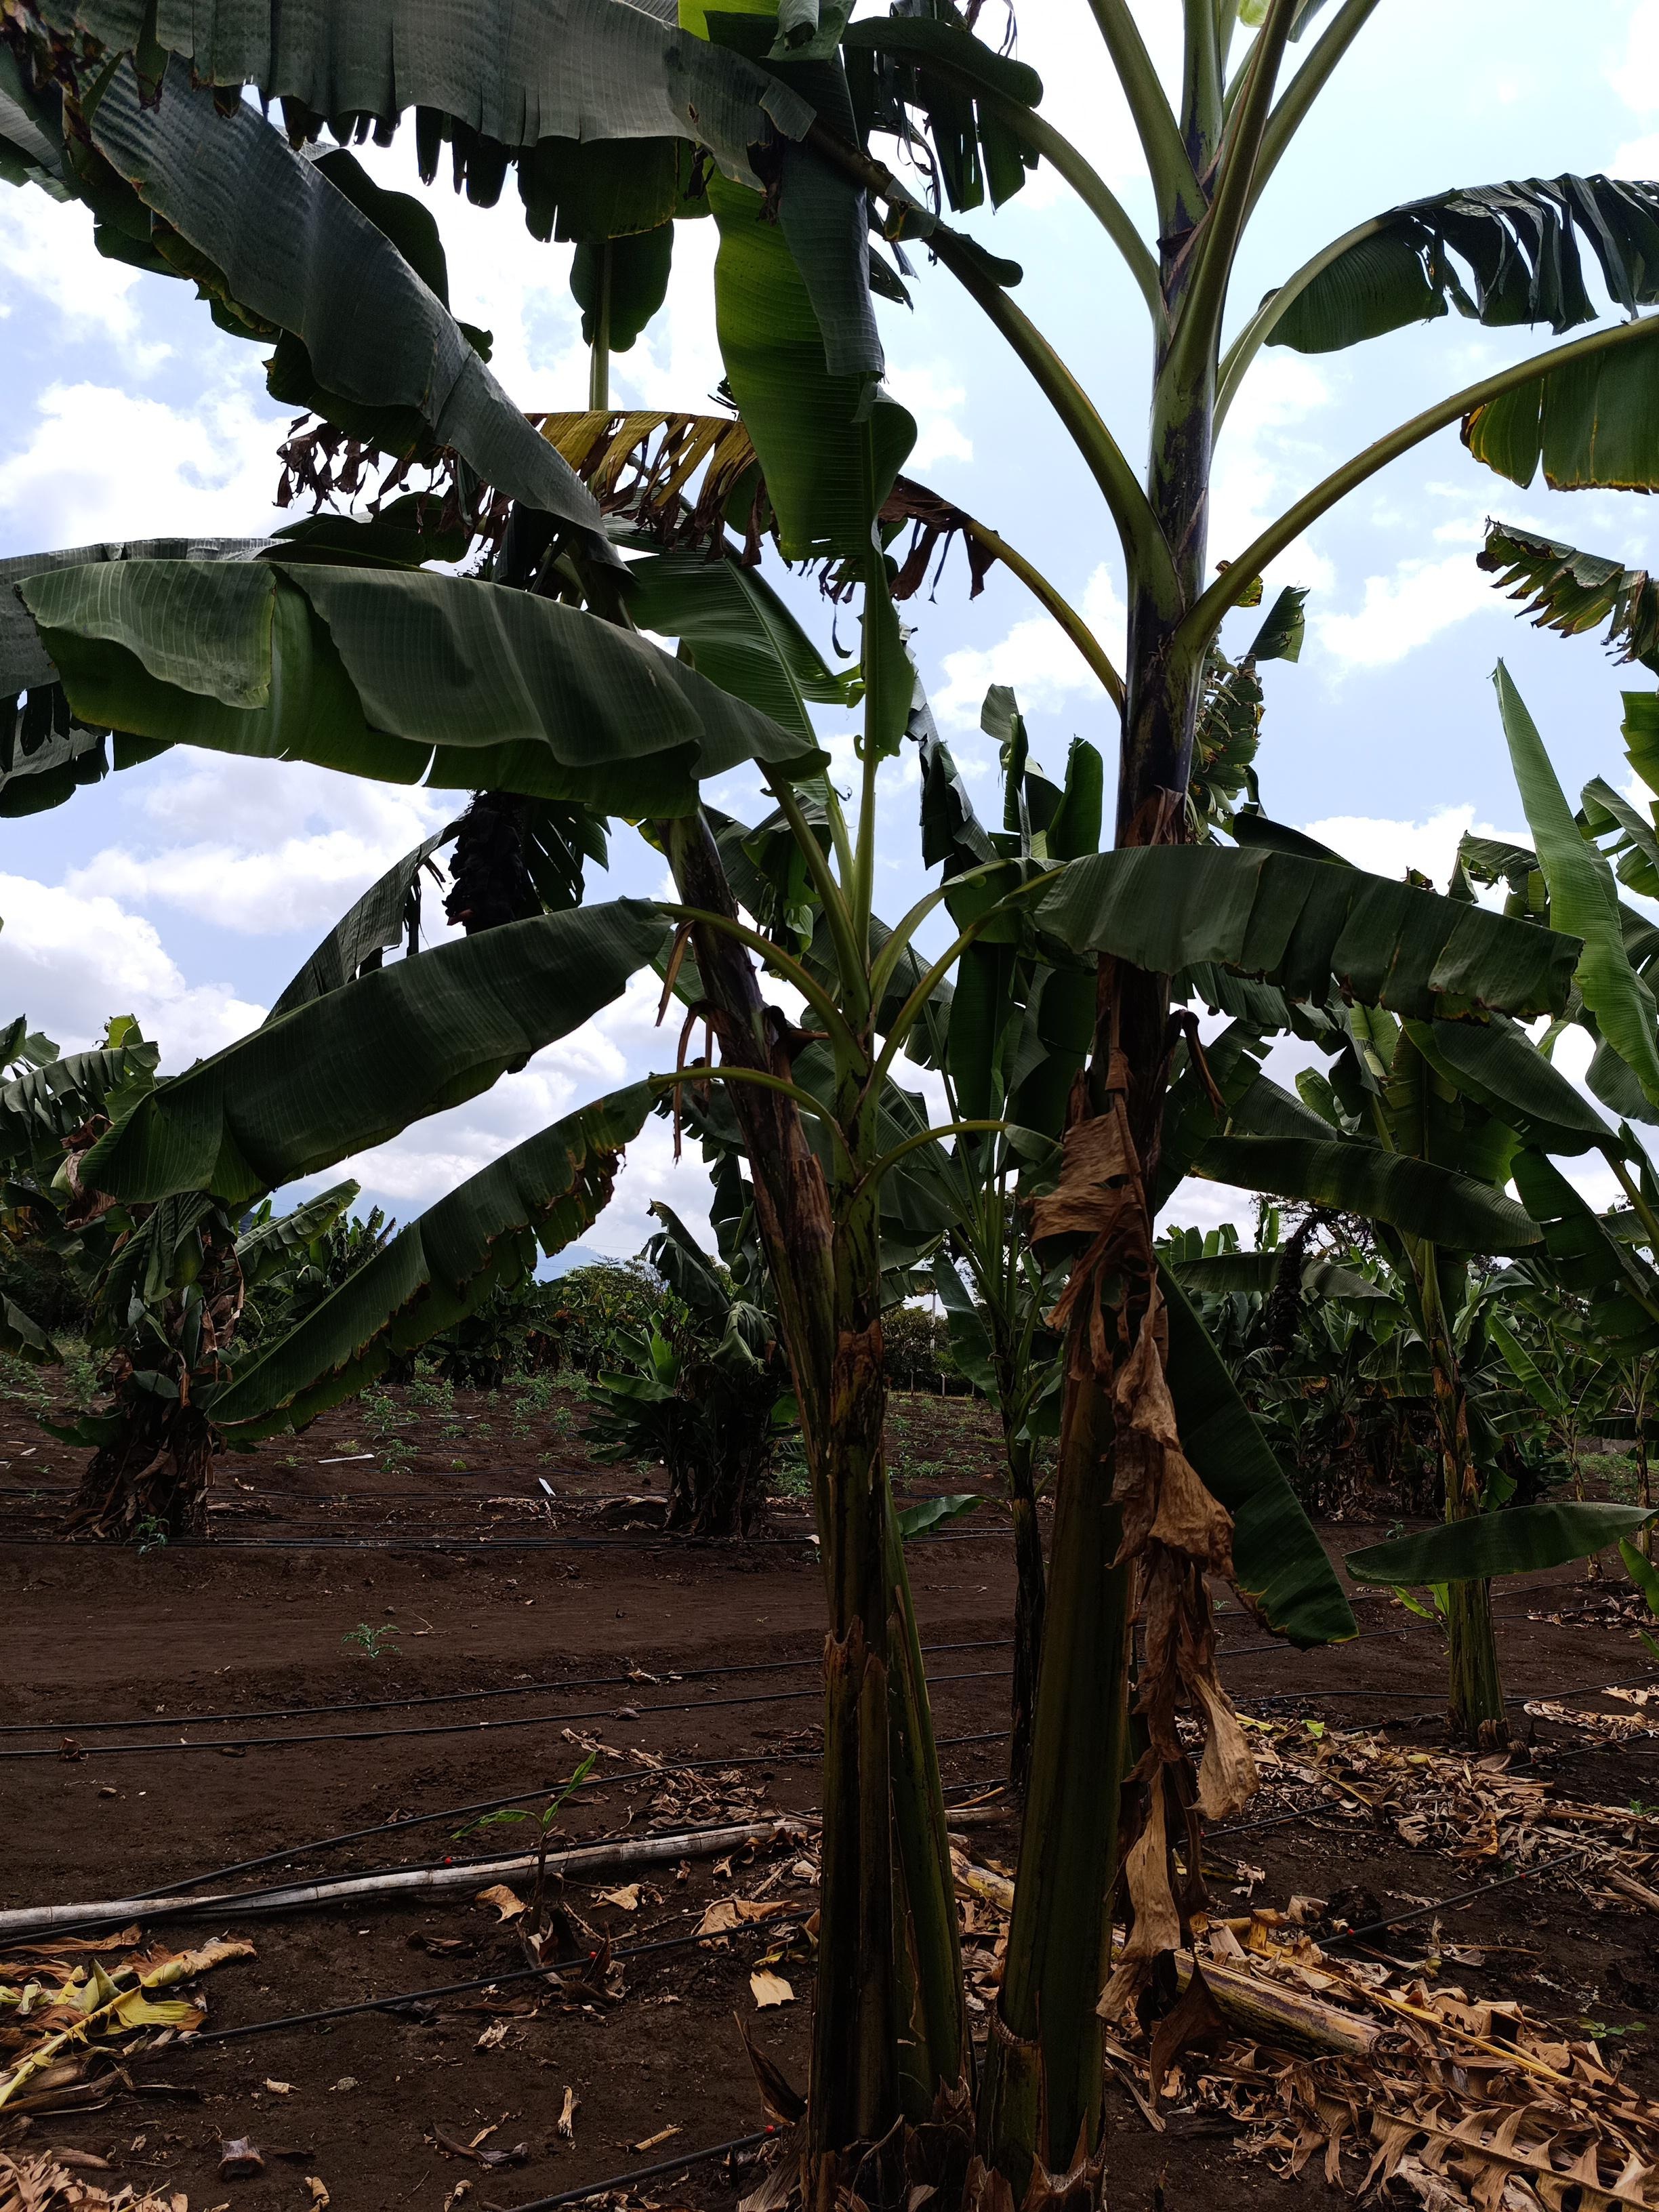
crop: banana
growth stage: development fruit
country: Tanzania
